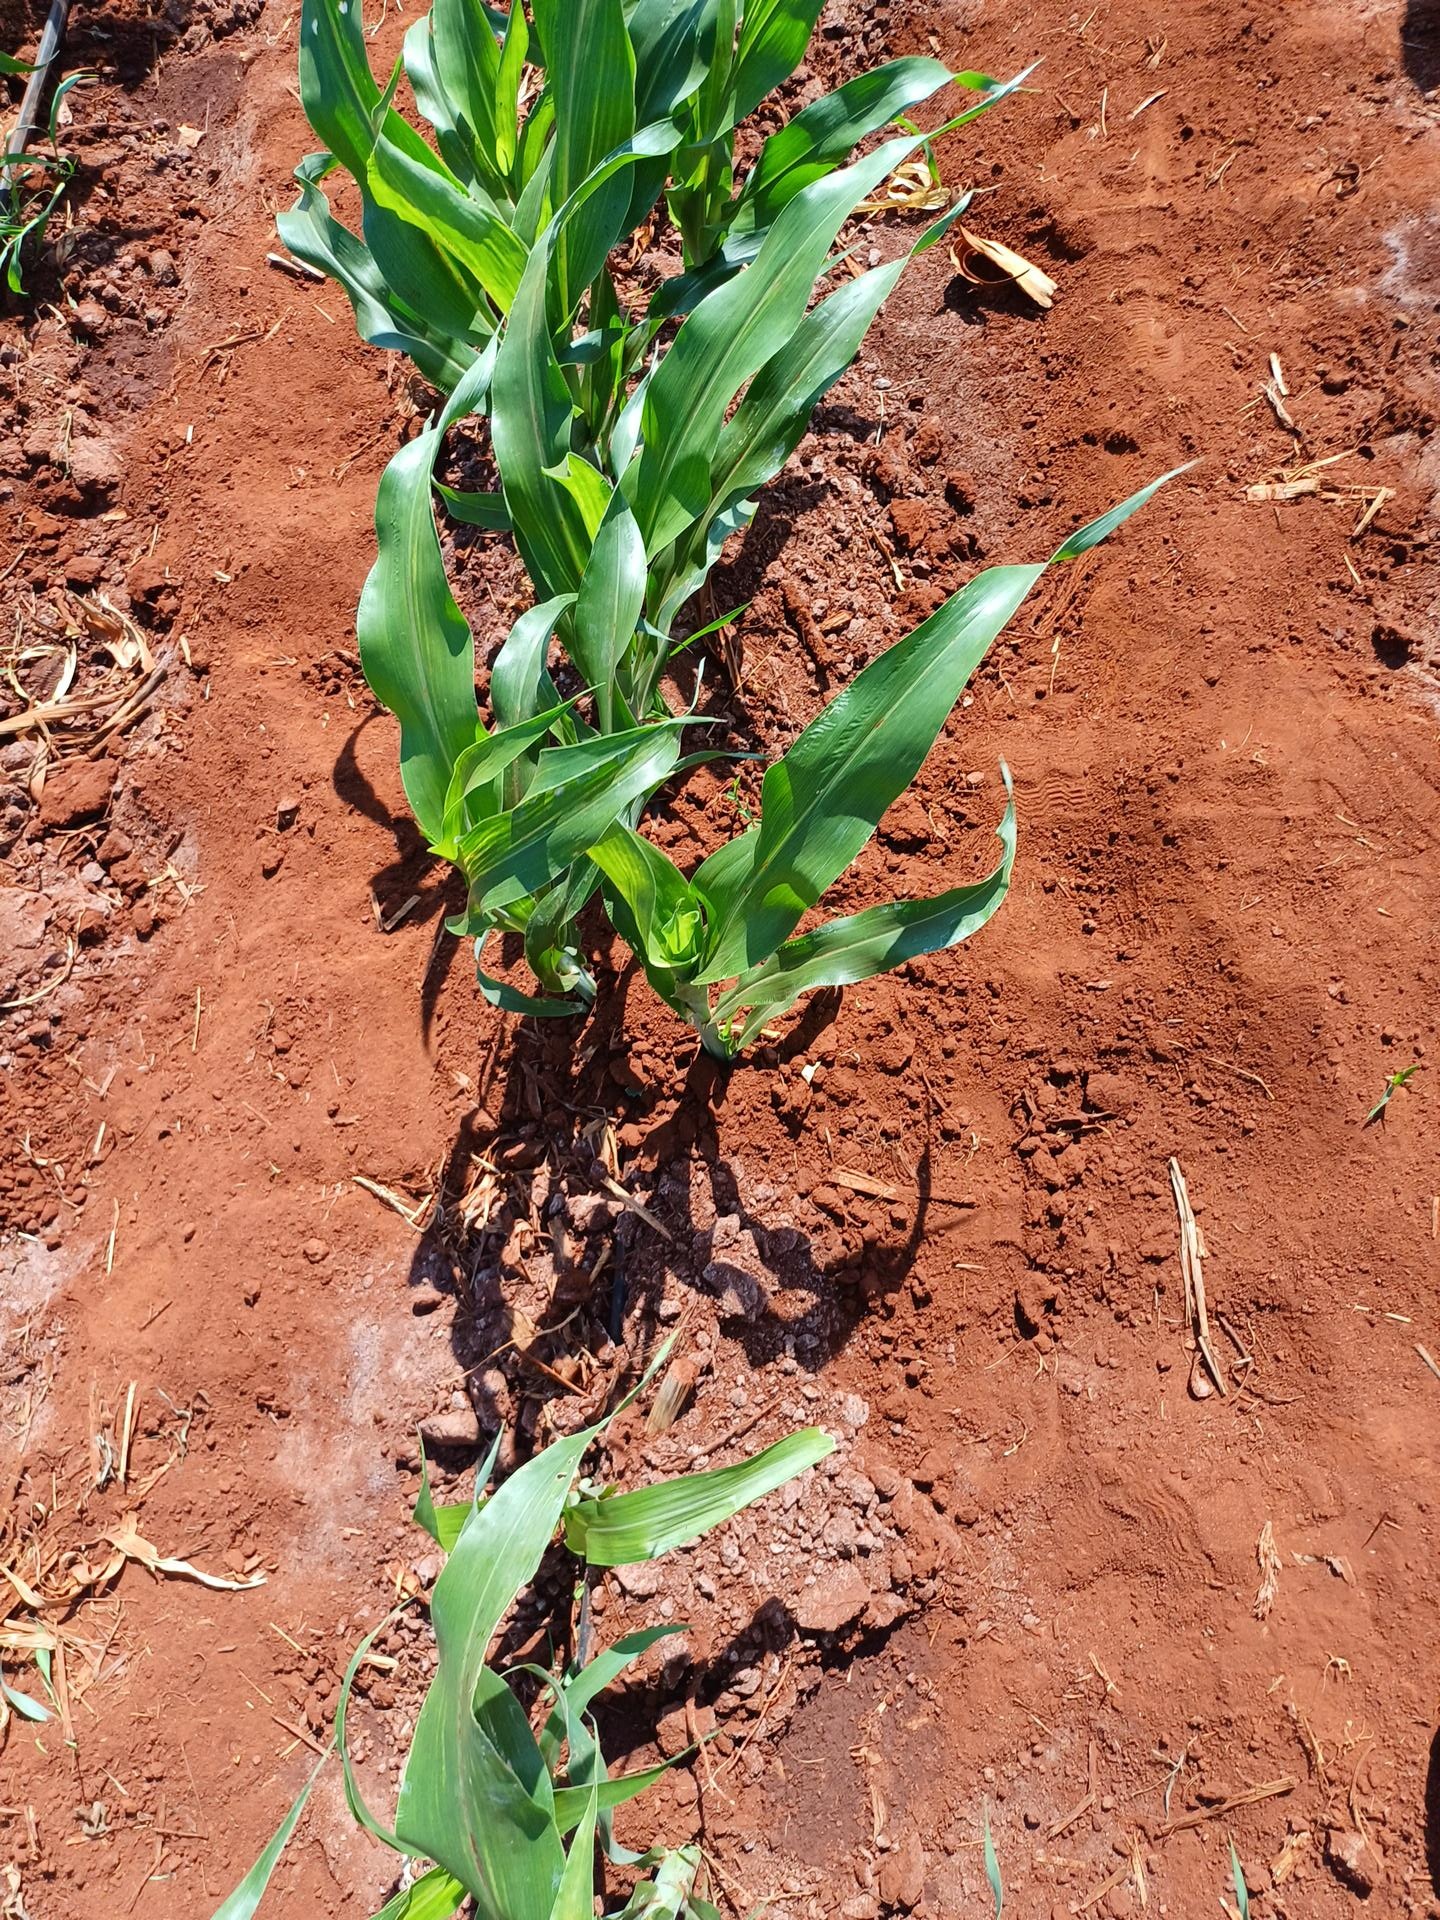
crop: sorghum
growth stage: vegetative
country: Kenya
